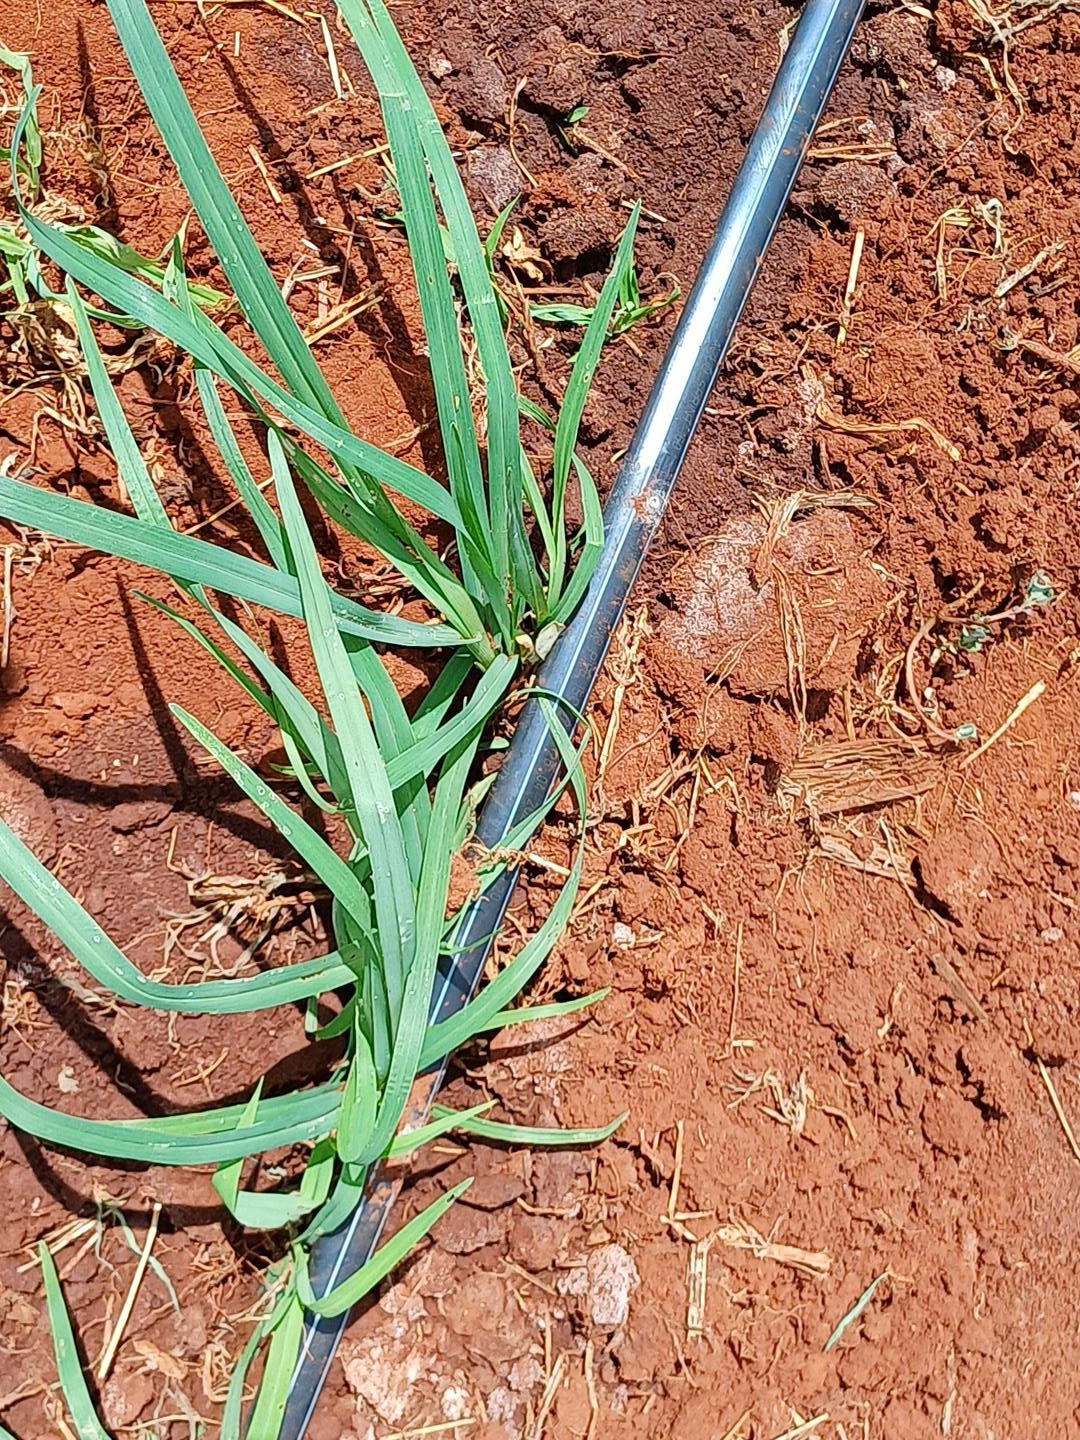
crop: finger millet
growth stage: vegetative
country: Kenya
